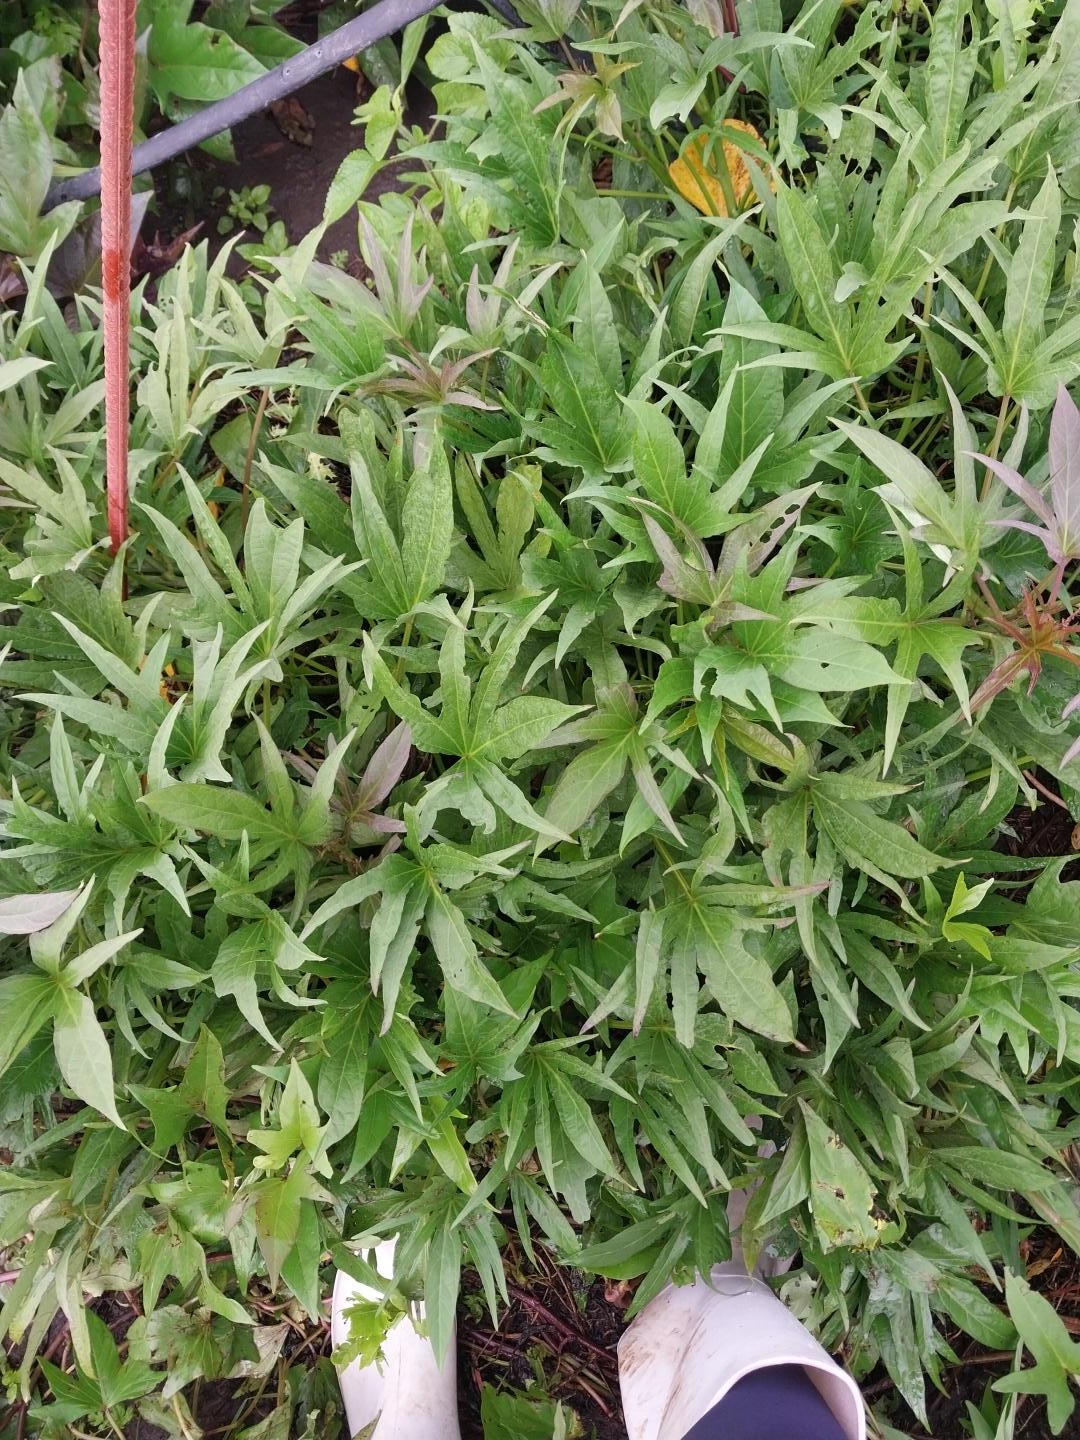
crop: sweet potato
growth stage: vegetative
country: Tanzania
